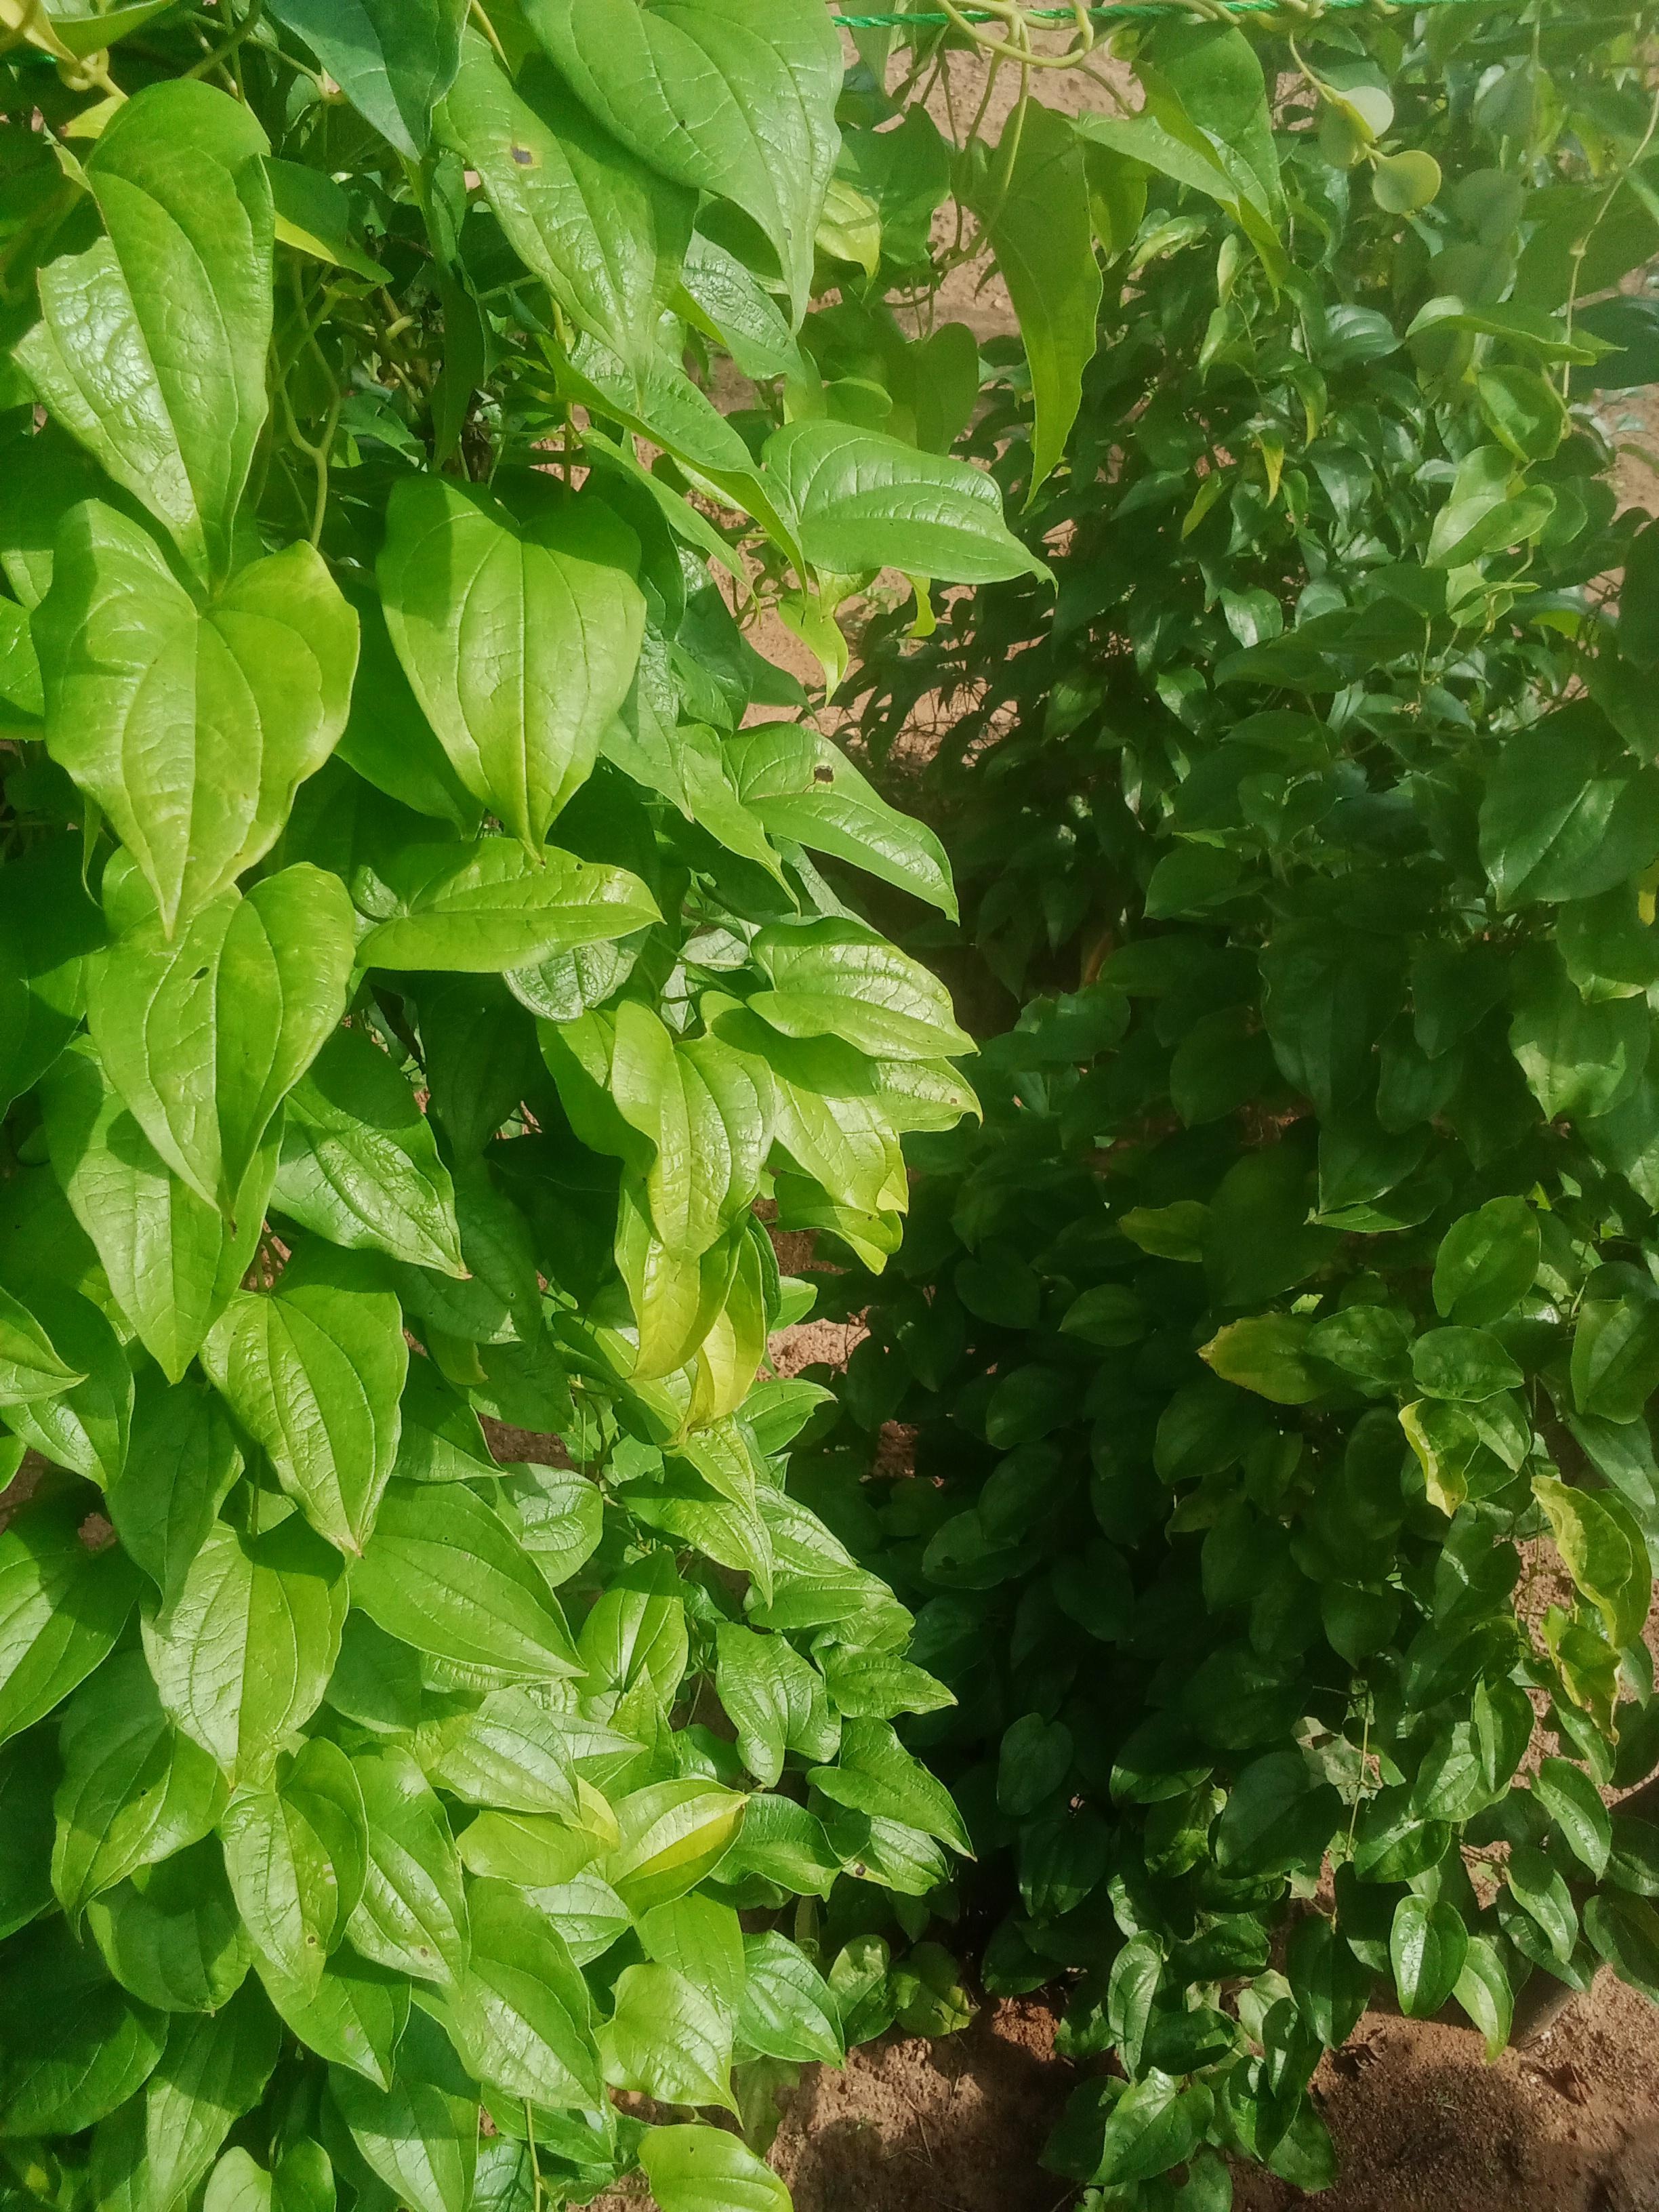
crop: yam
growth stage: vegetative
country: Nigeria
